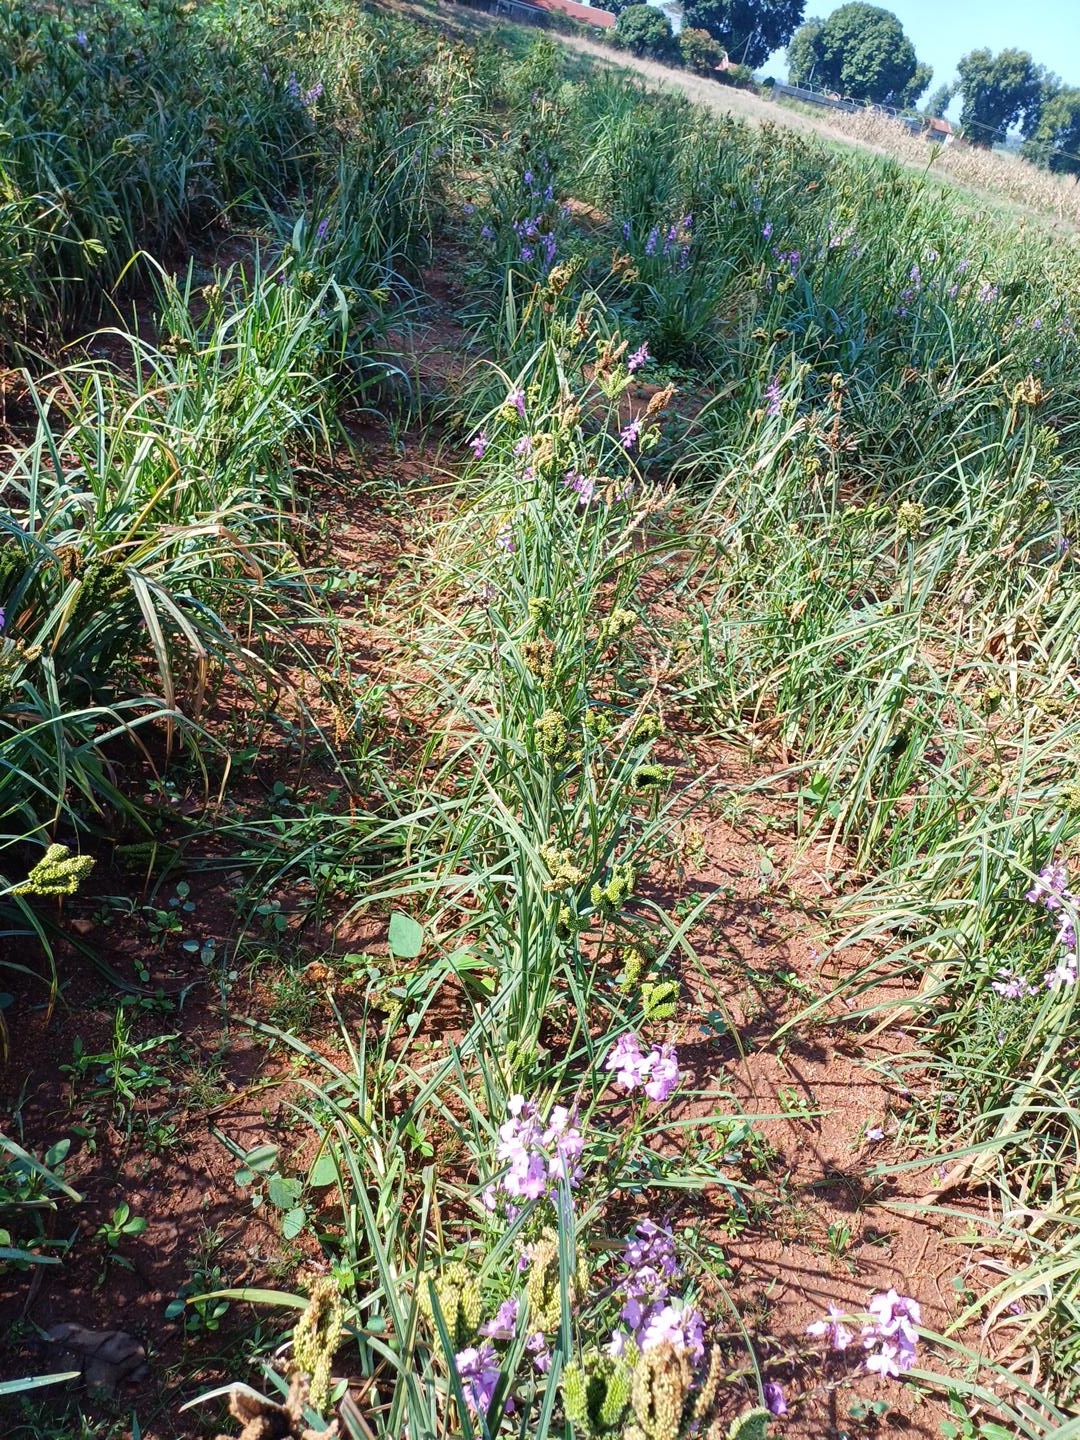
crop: finger millet
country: Kenya
